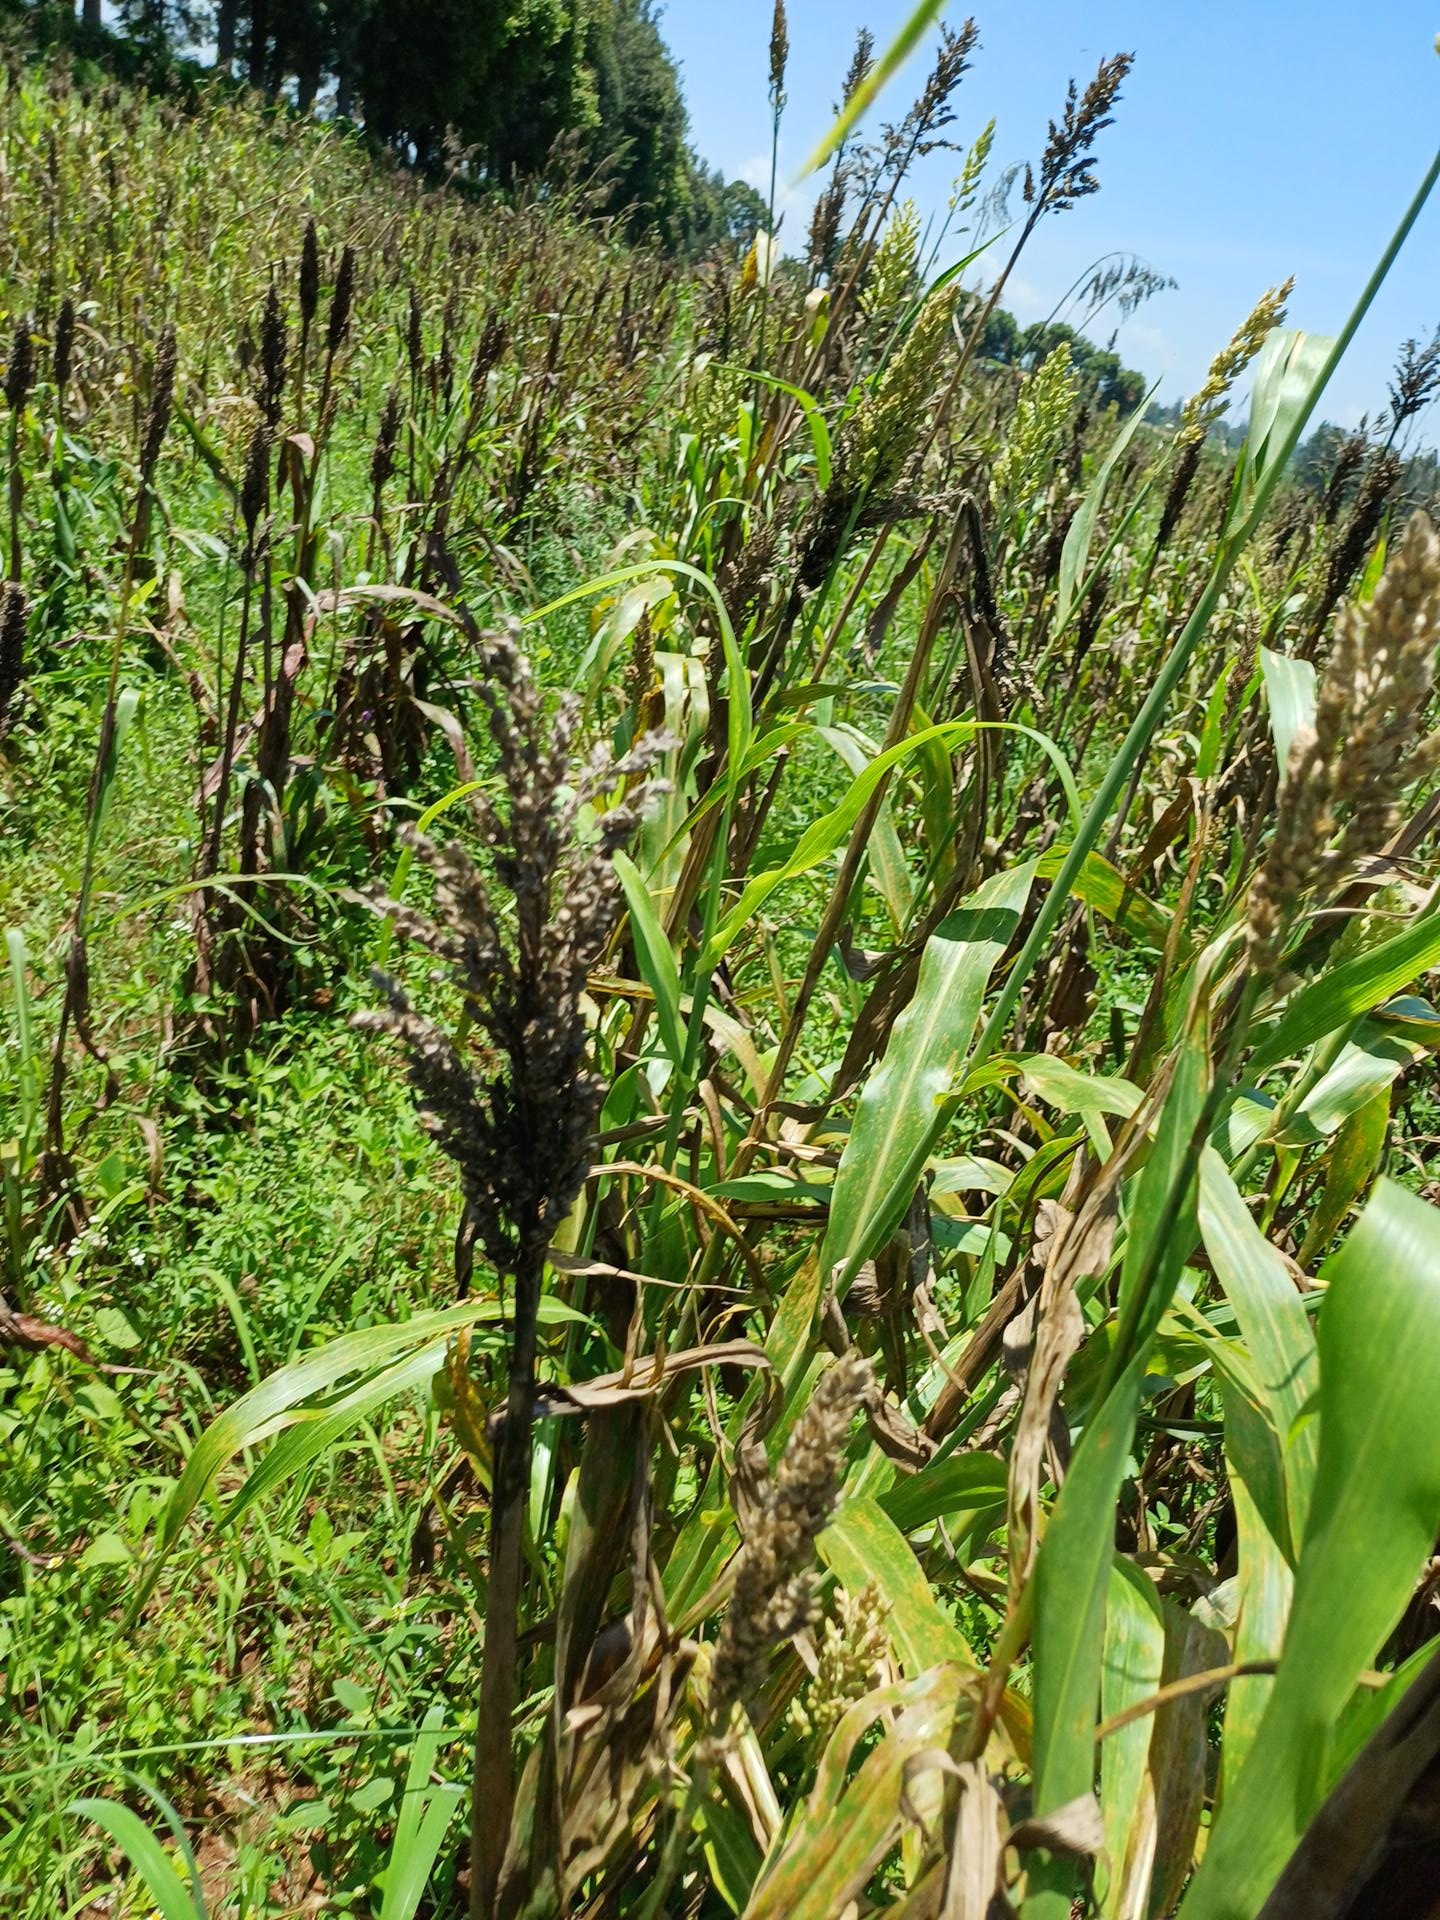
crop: sorghum
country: Kenya
